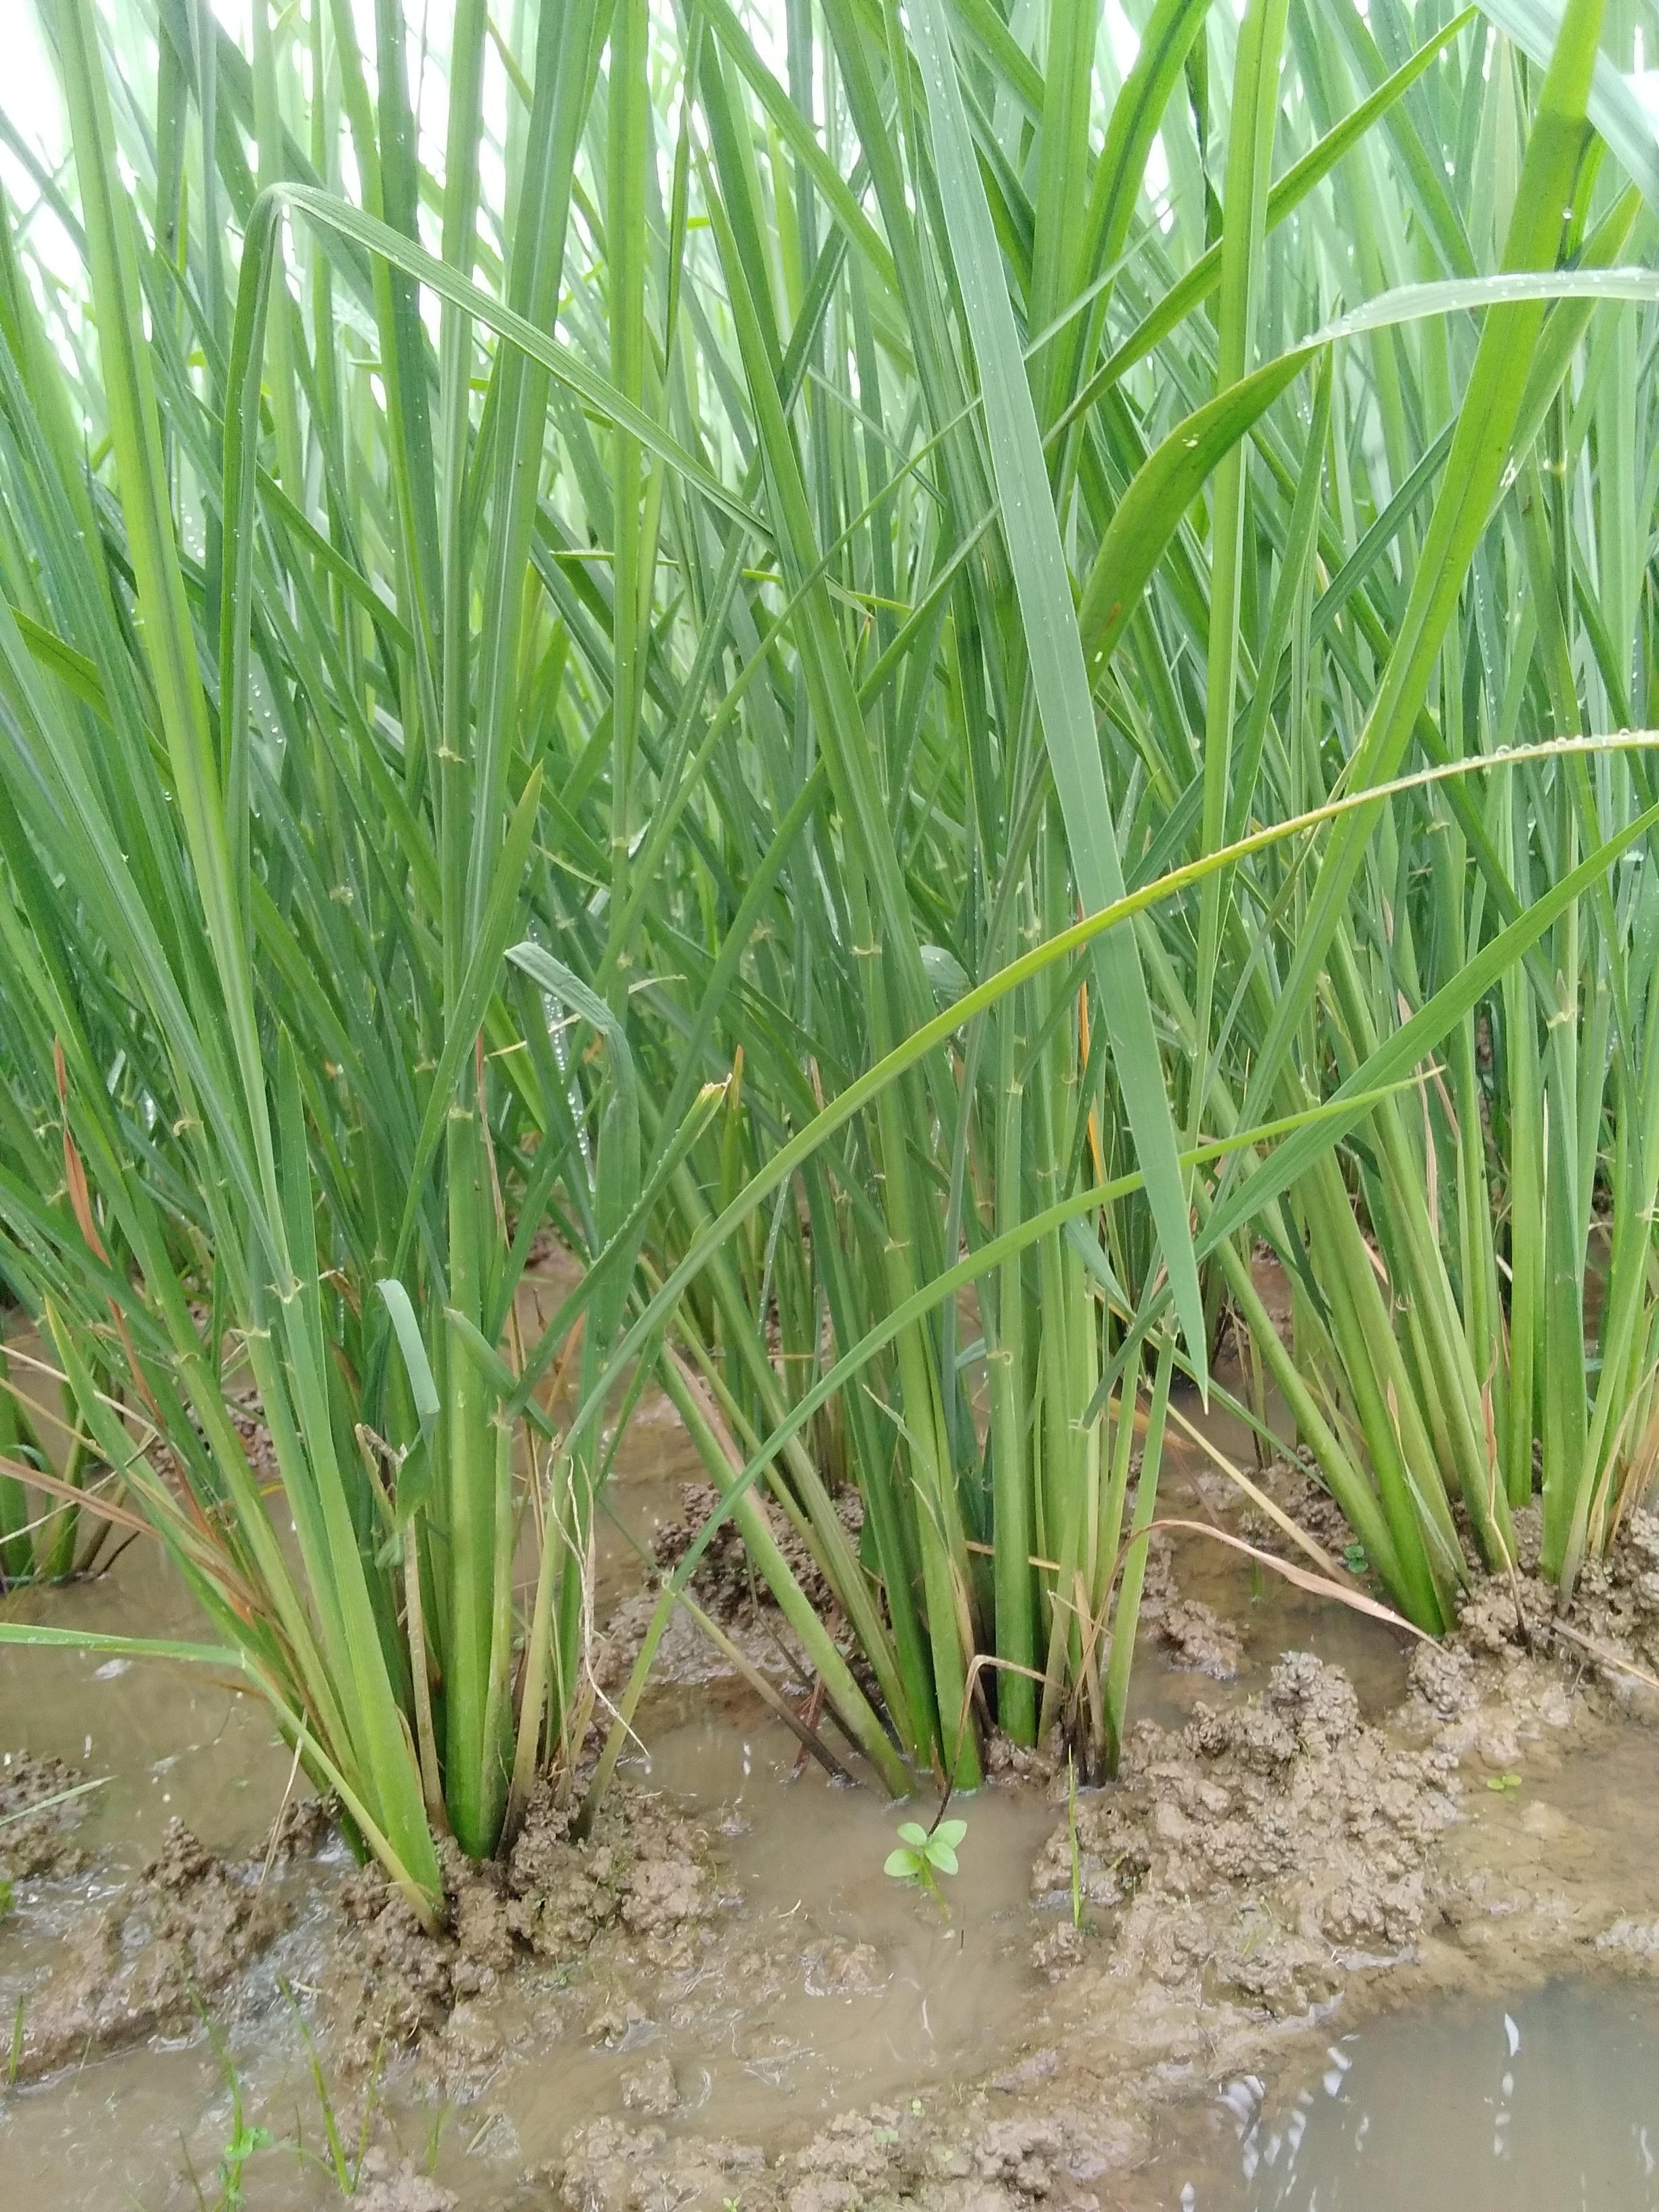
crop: rice
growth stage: vegetative
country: Nigeria
